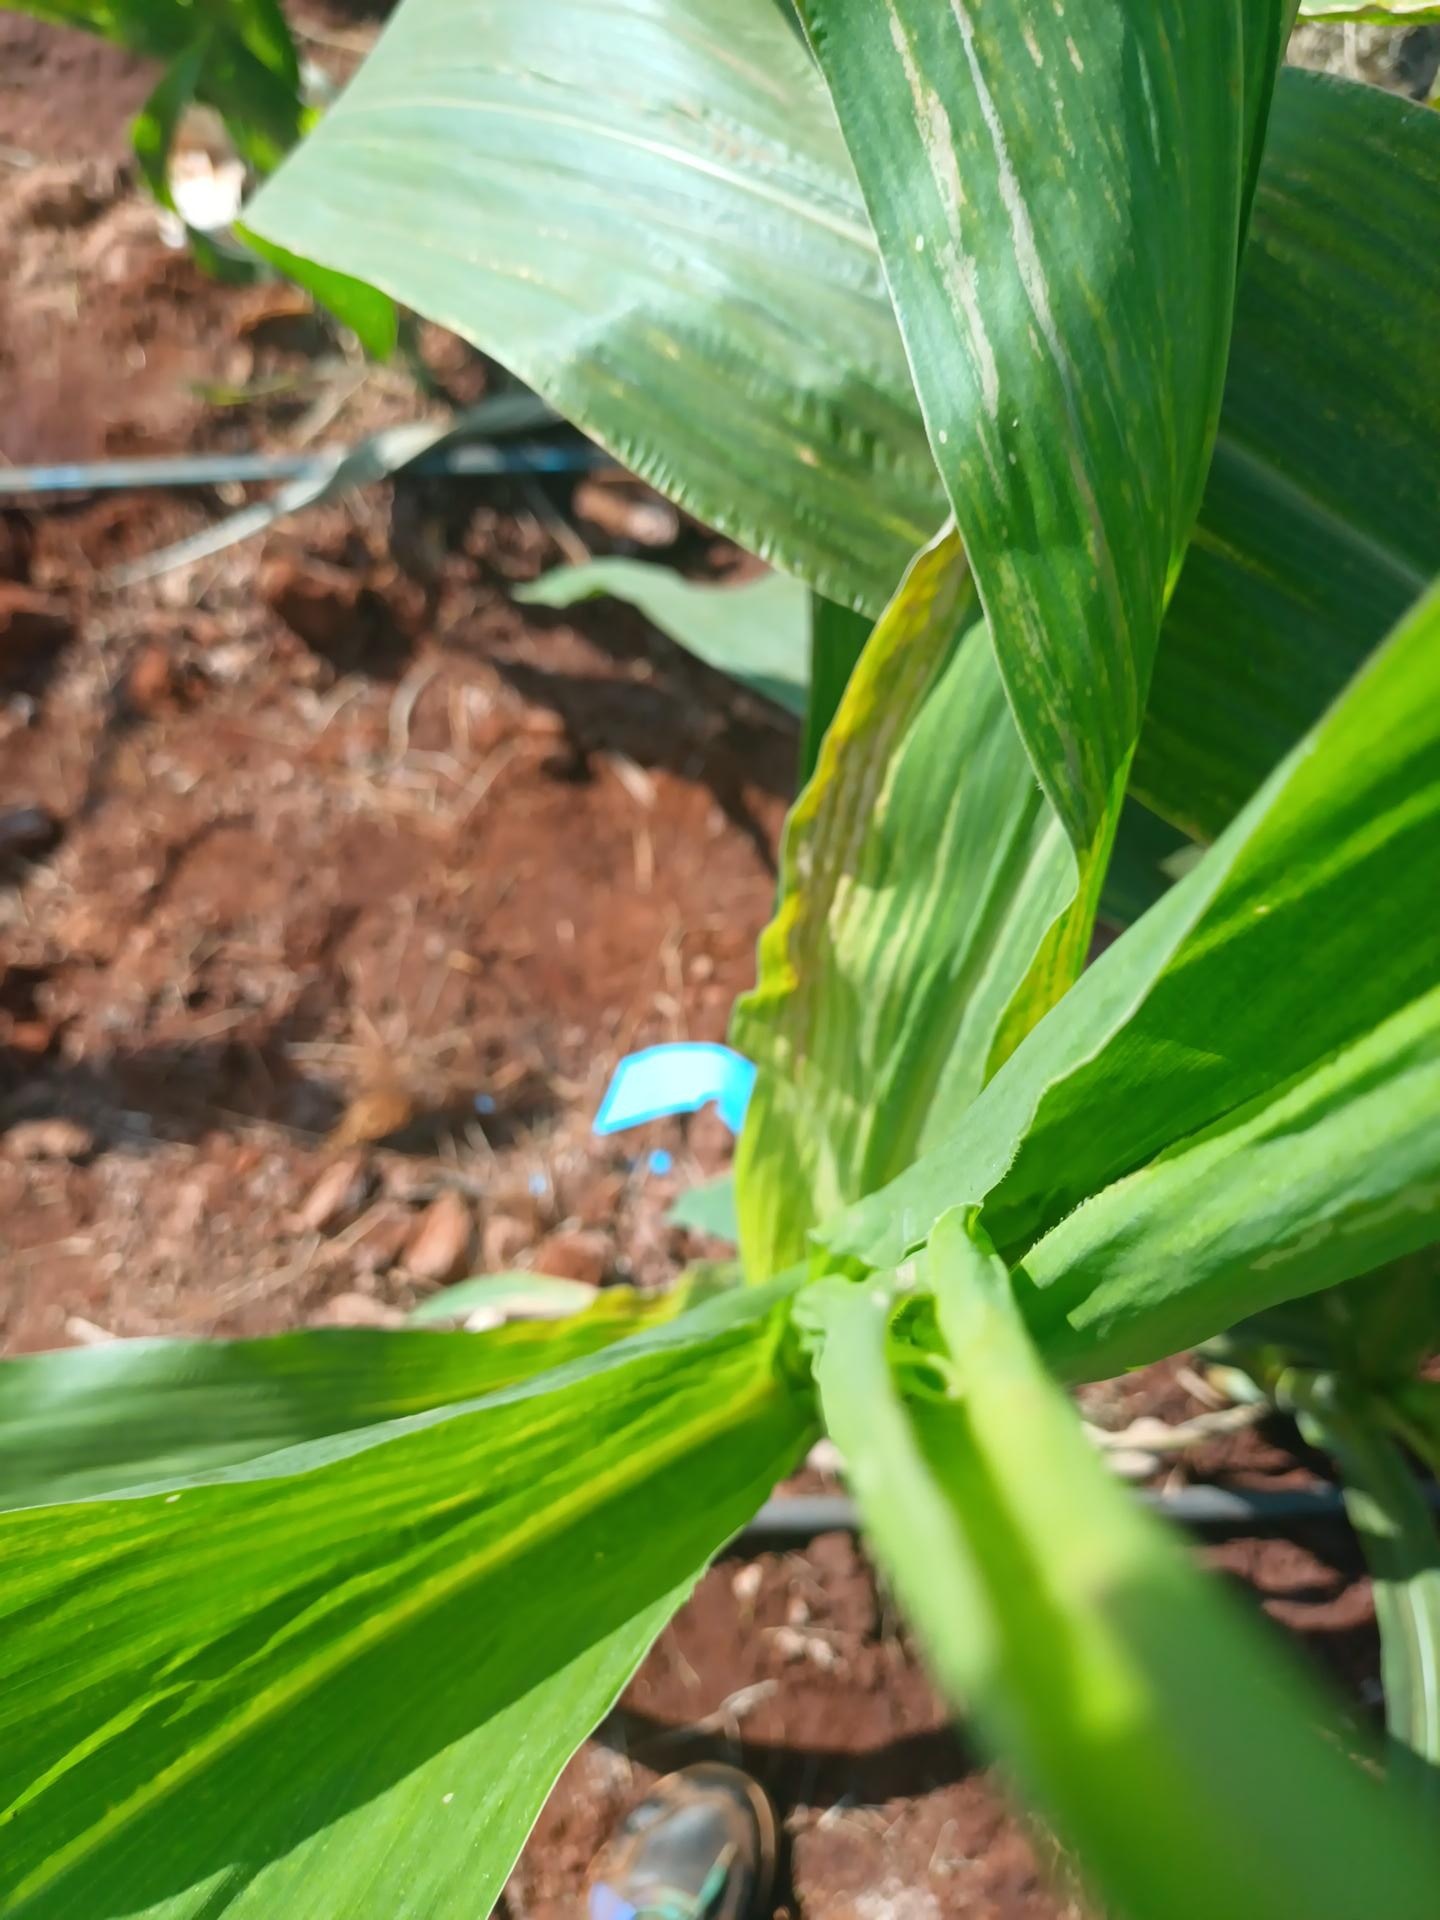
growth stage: vegetative
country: Kenya
